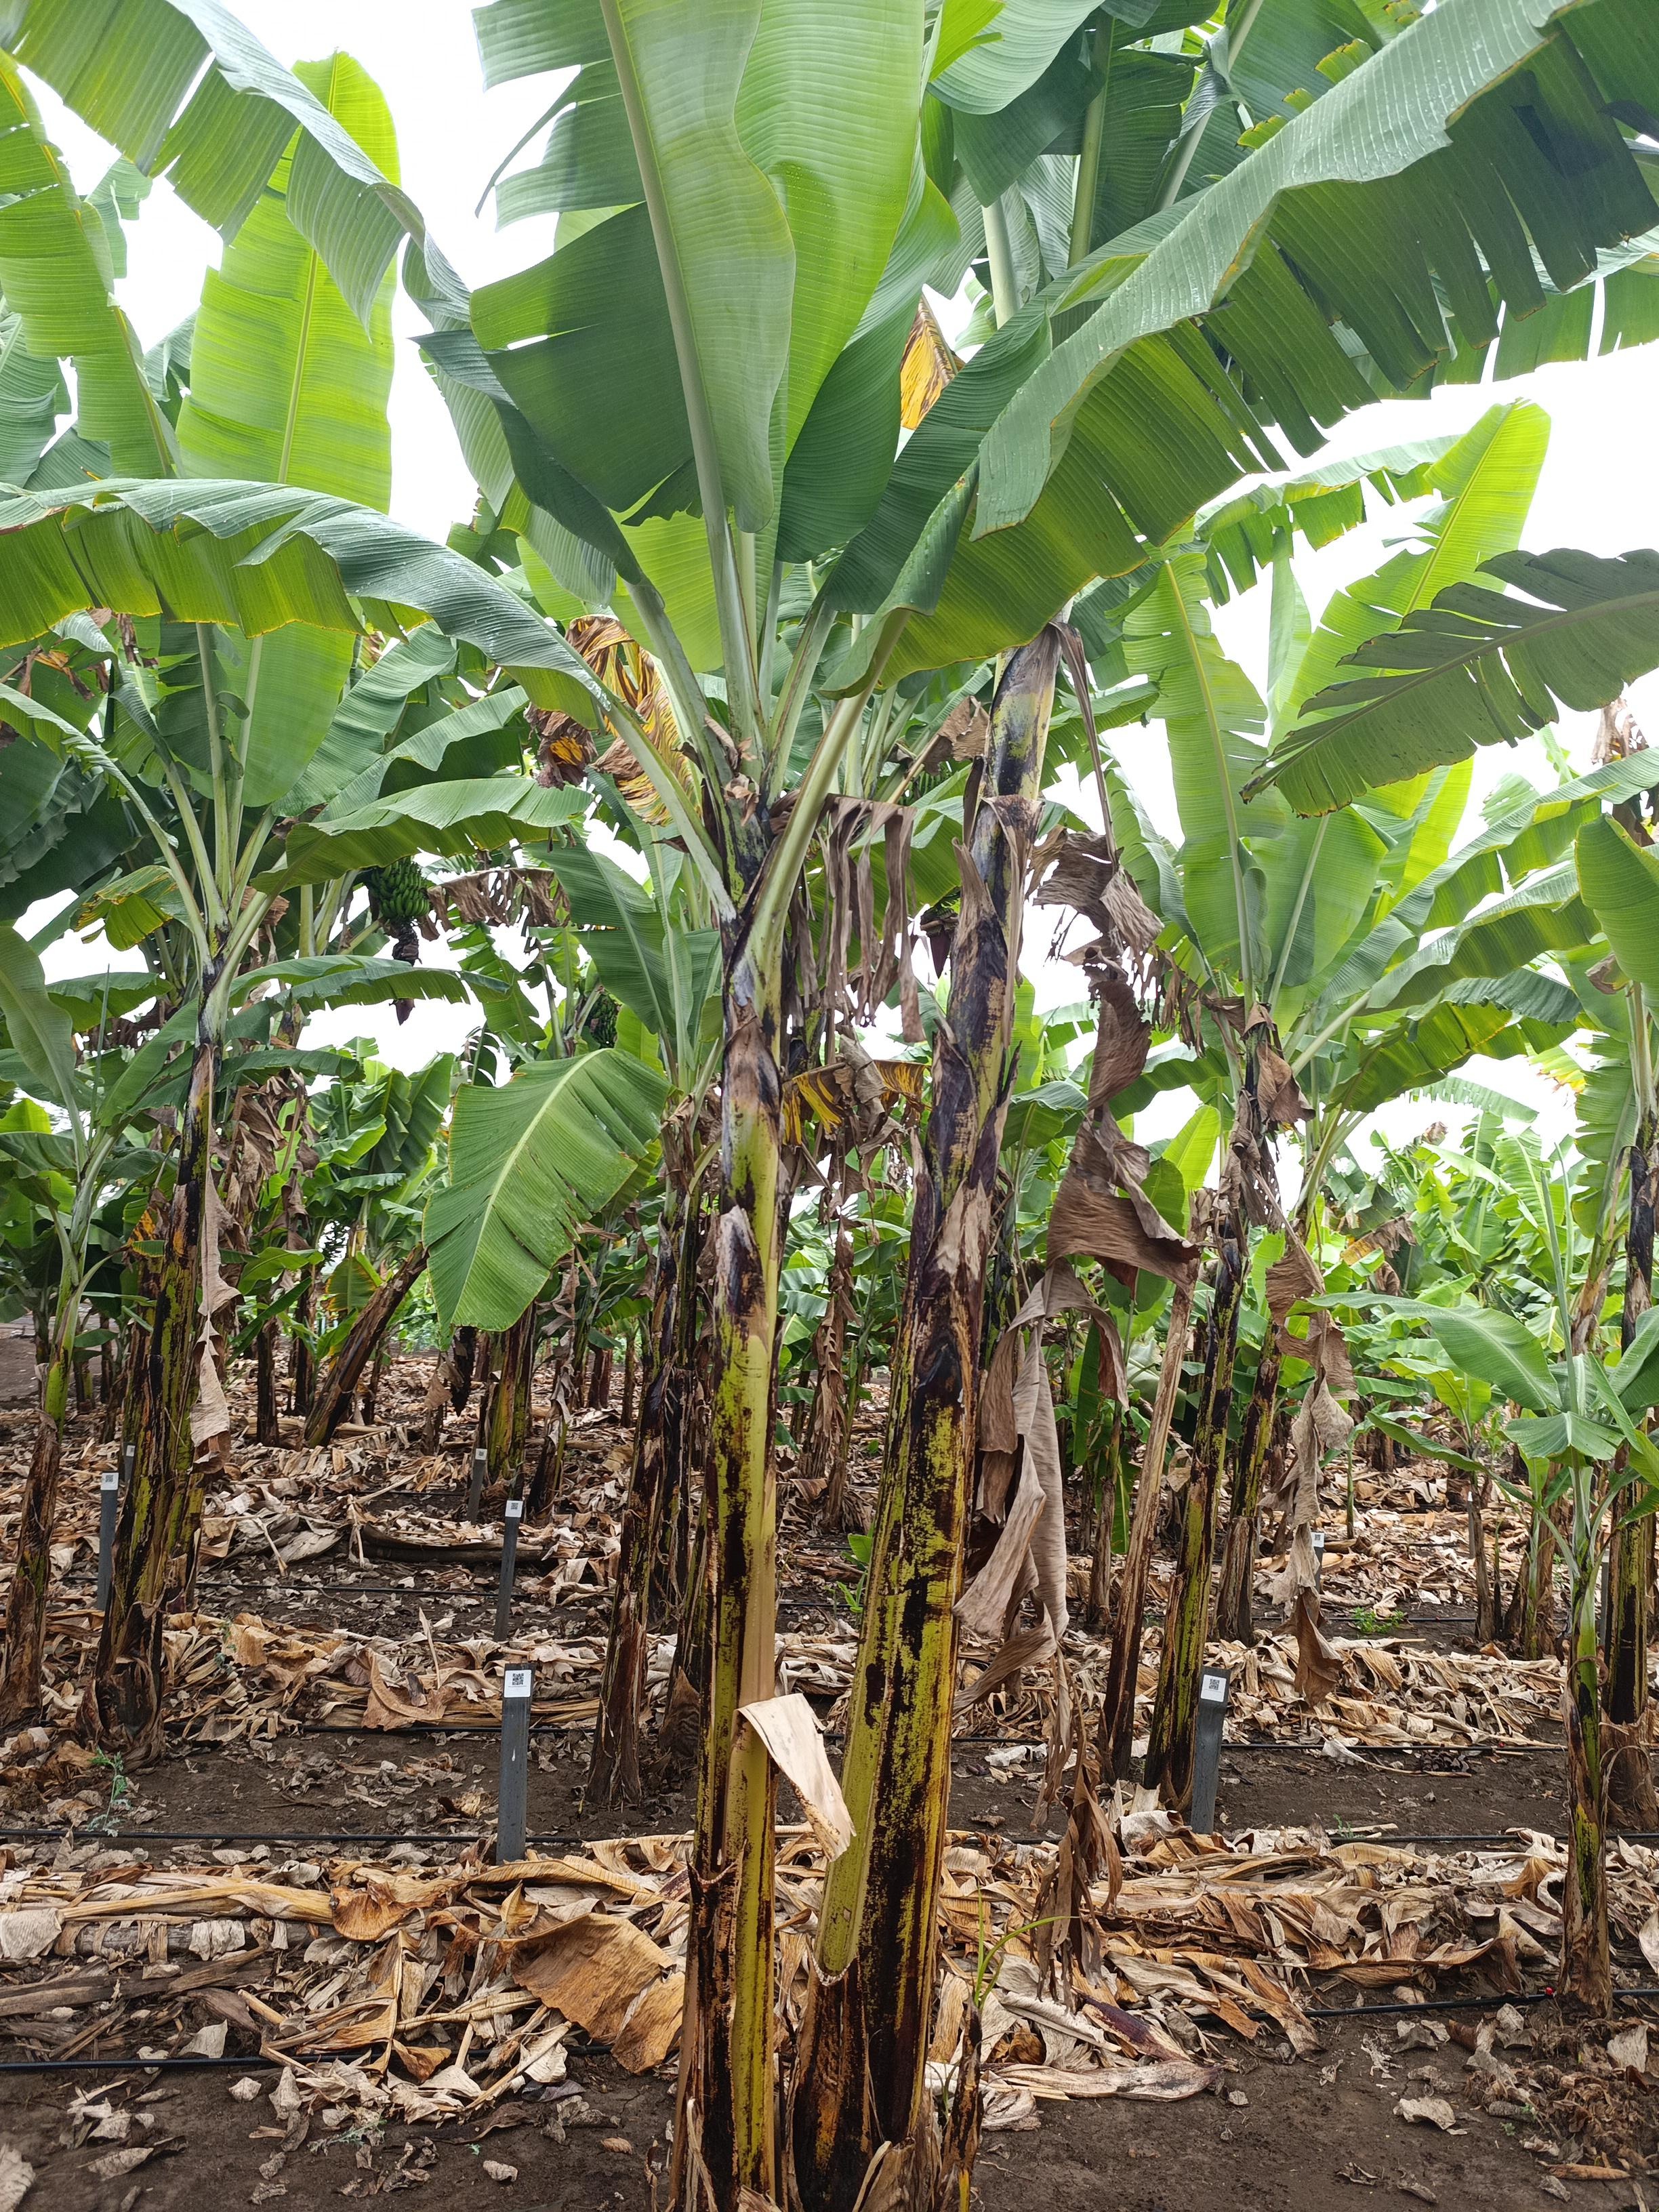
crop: banana
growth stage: vegetative
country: Tanzania
